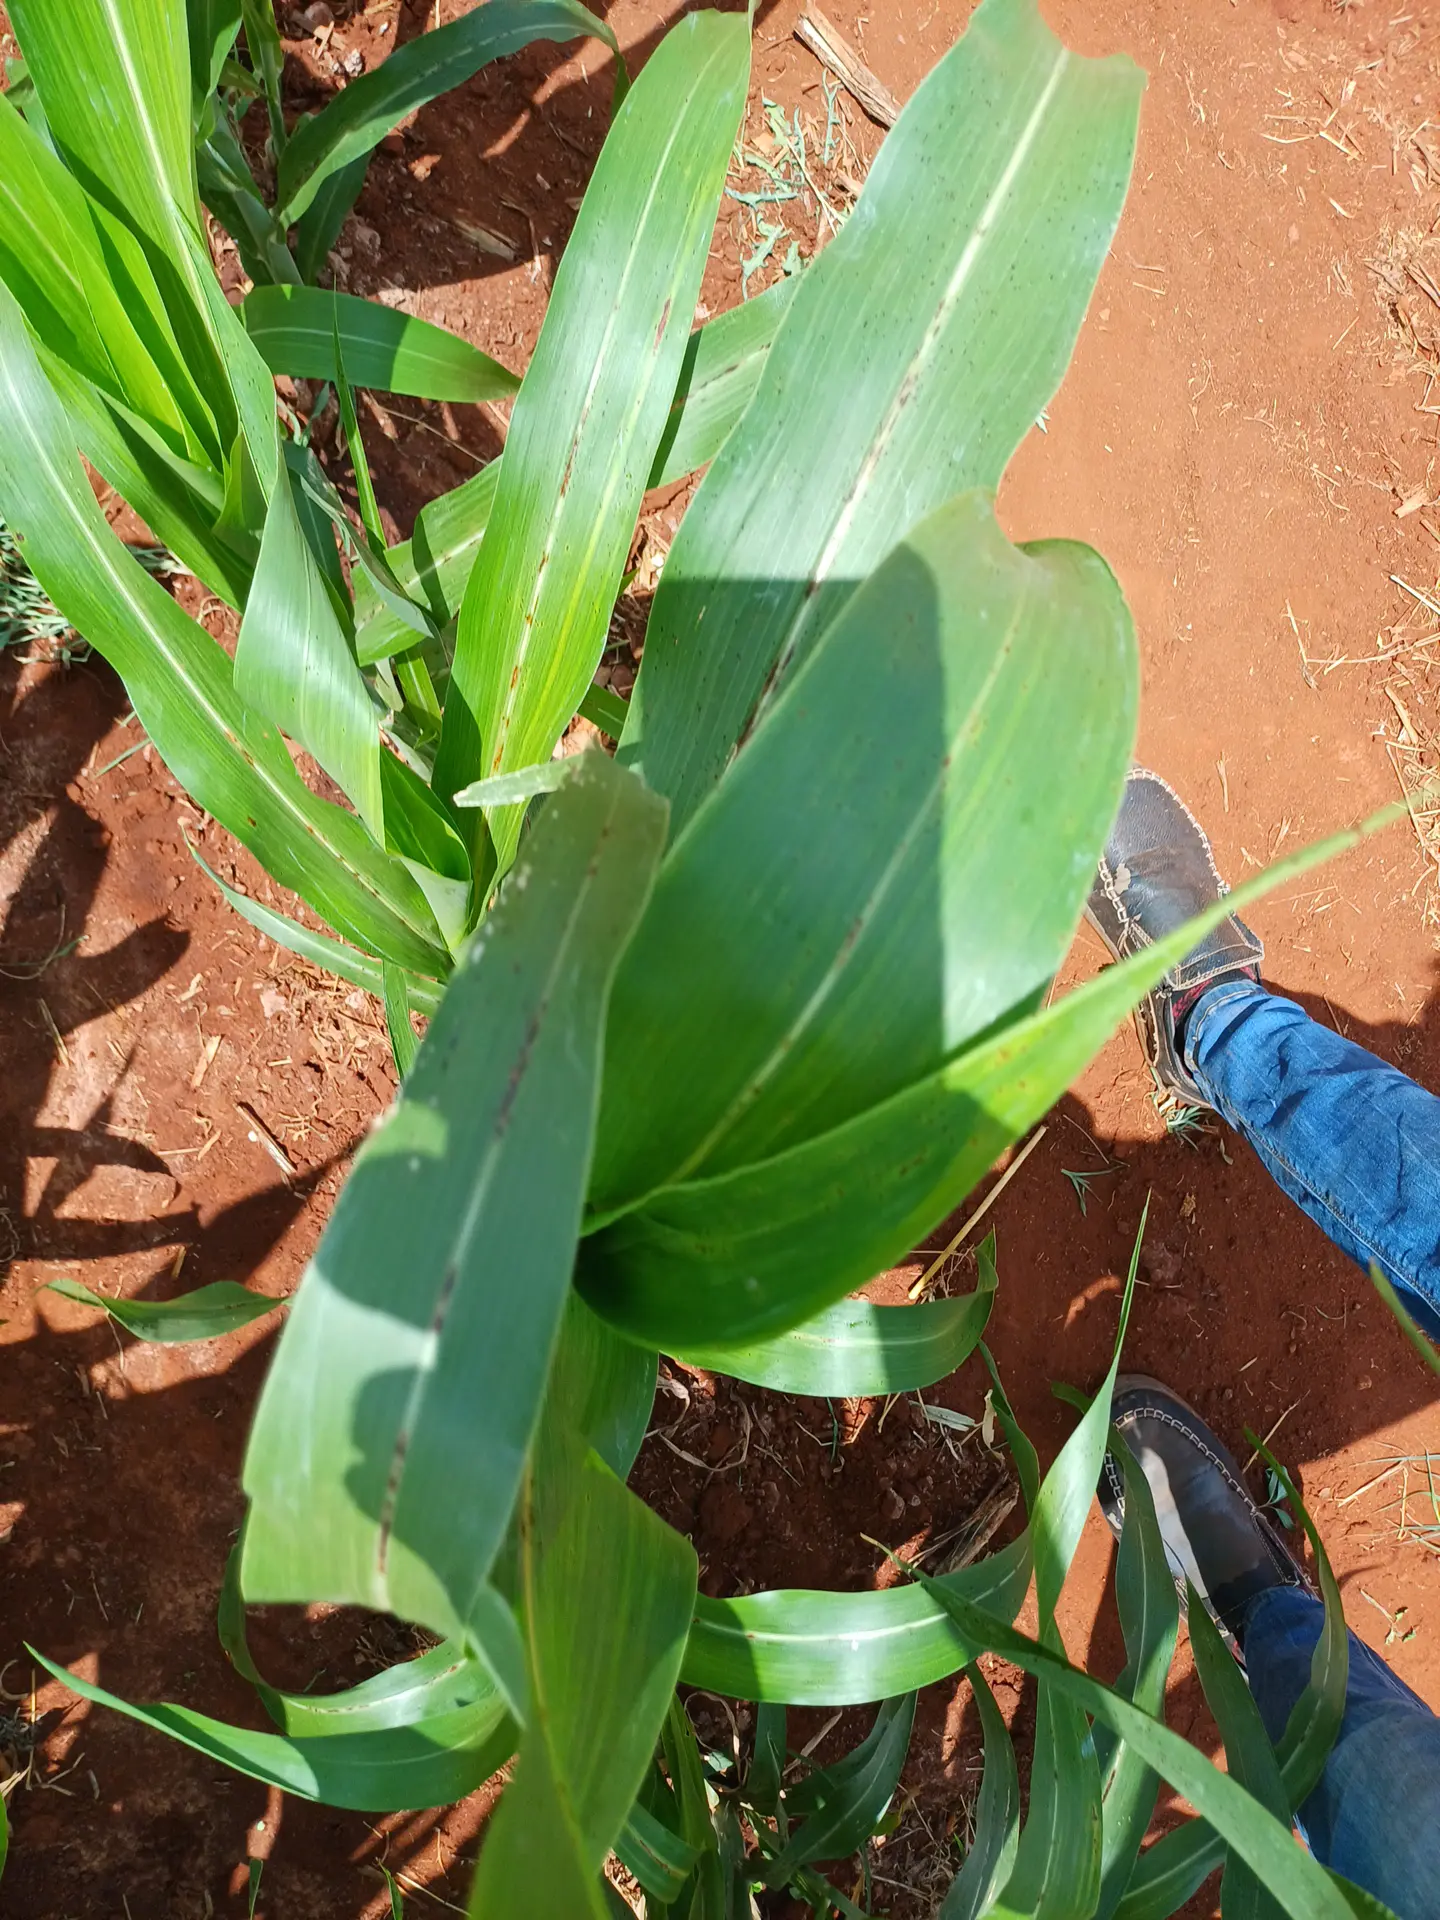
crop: sorghum
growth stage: vegetative
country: Kenya
